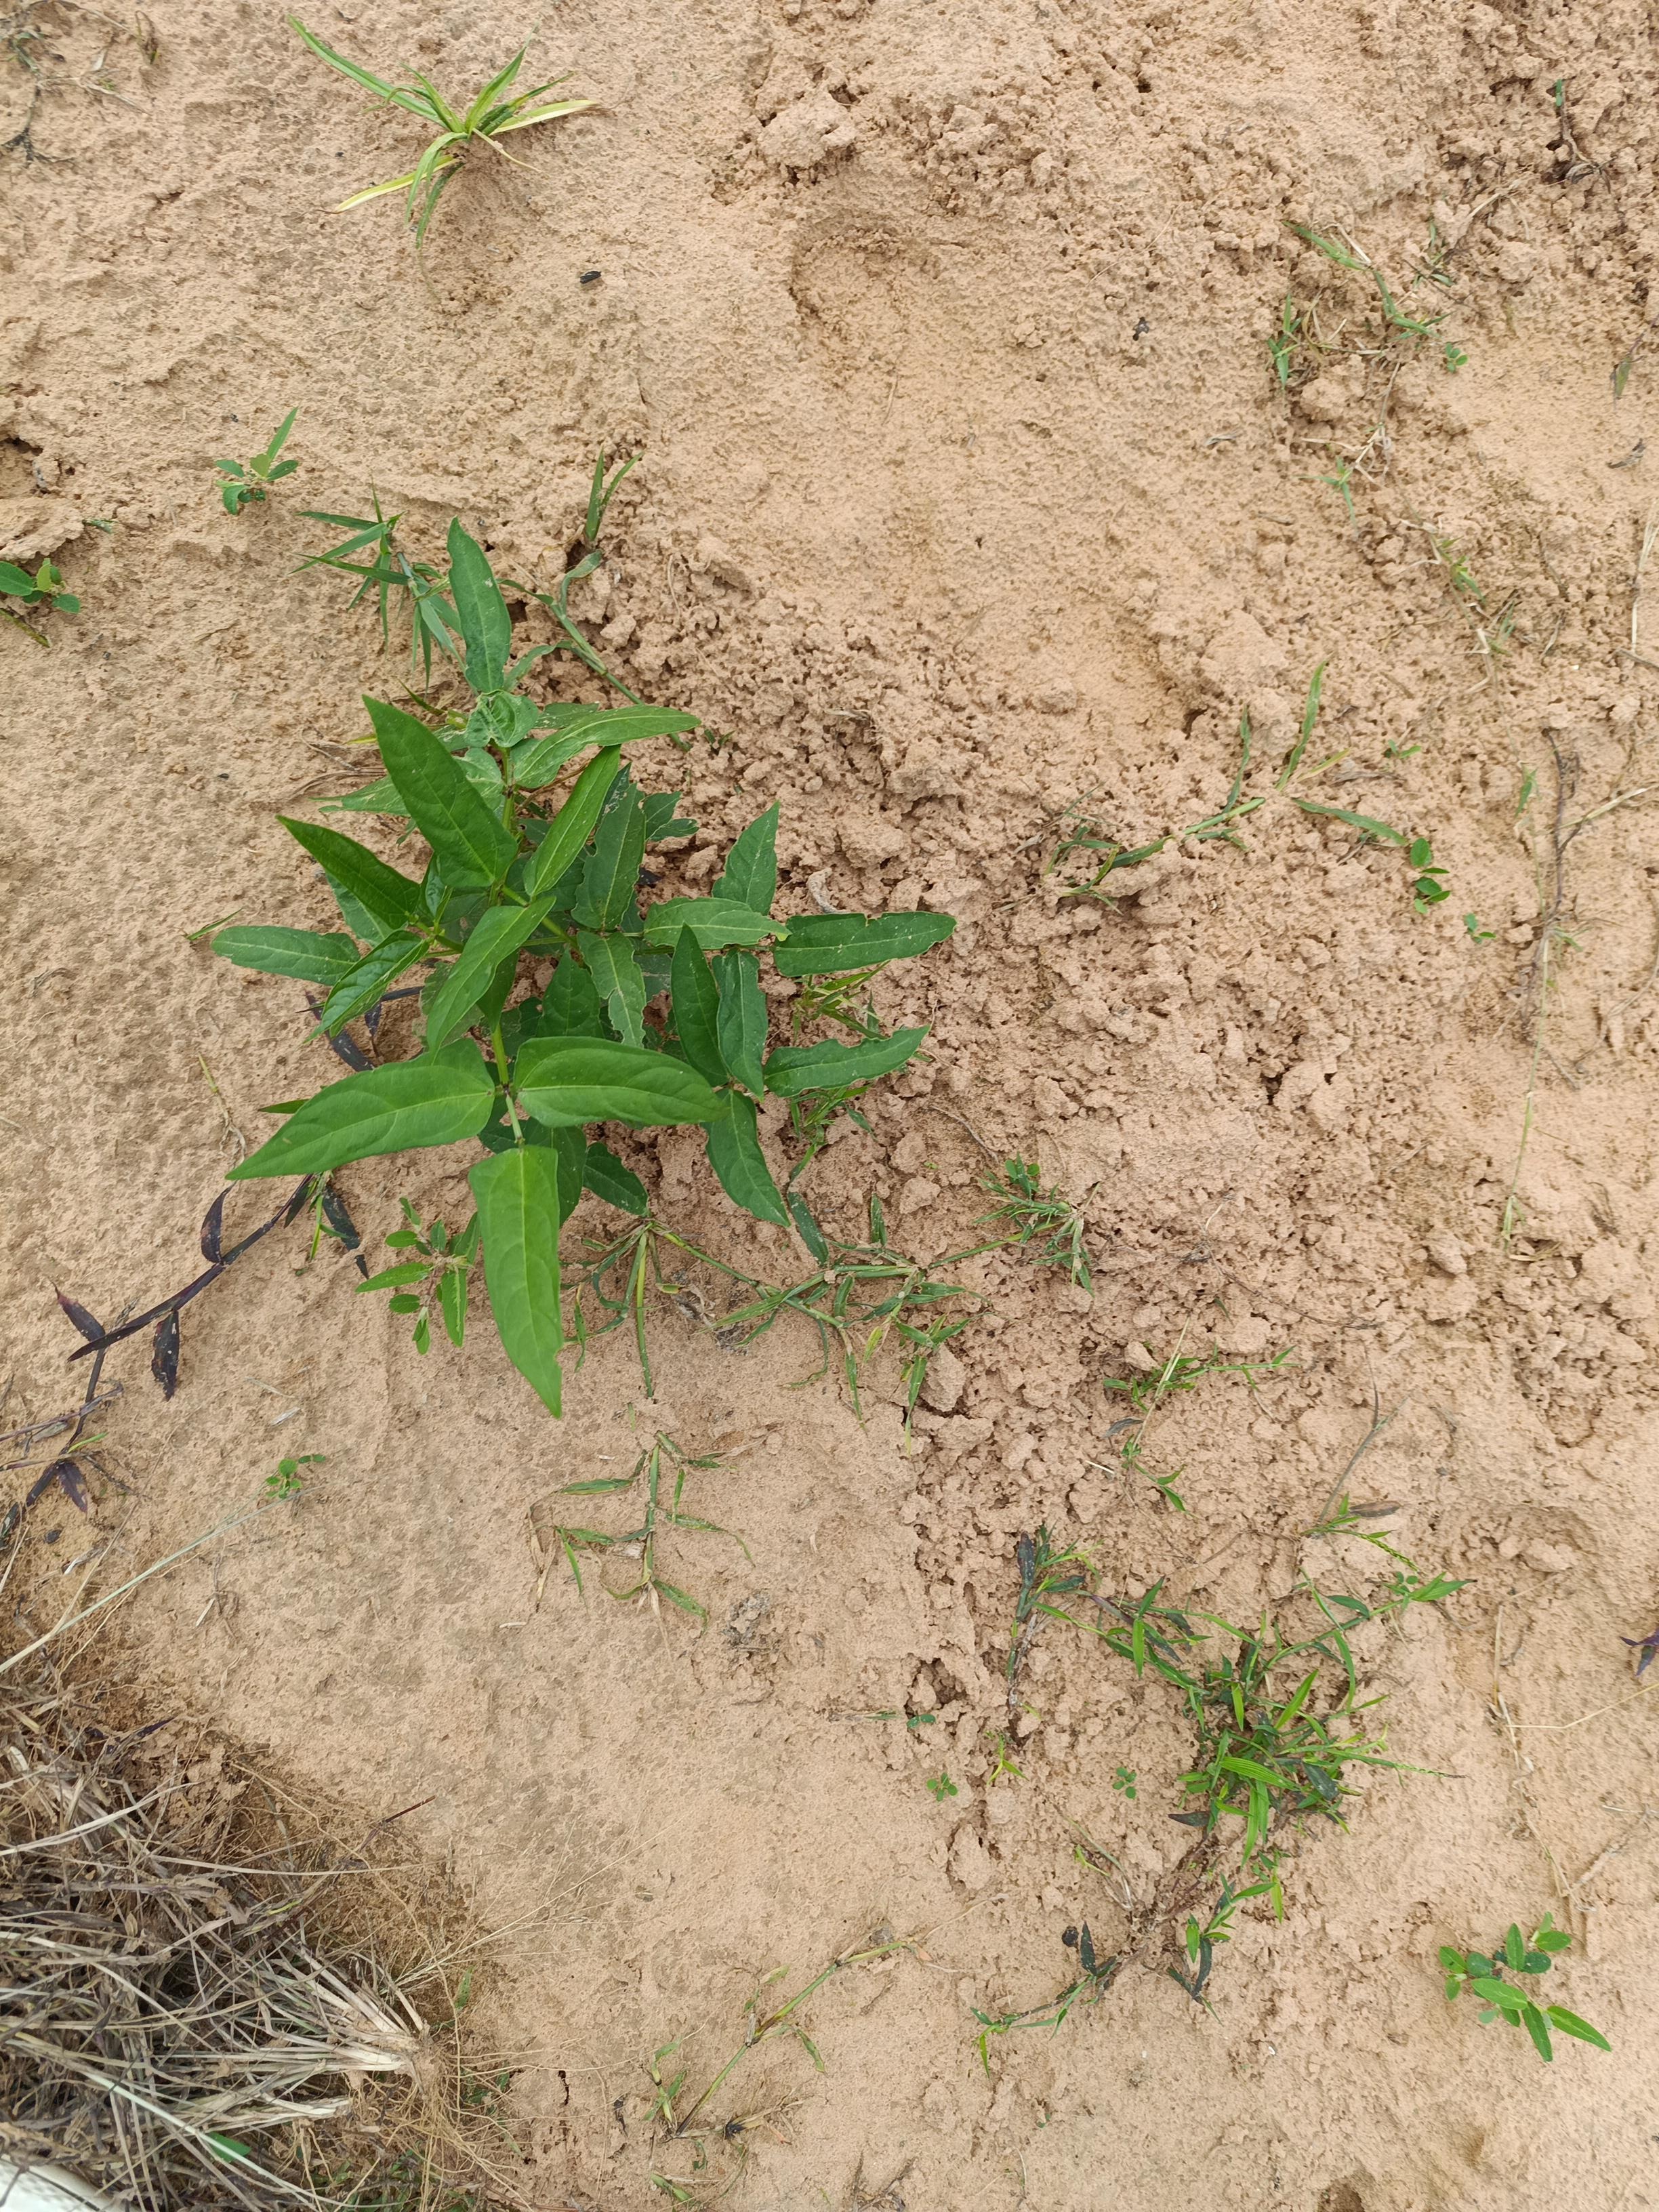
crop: cowpea
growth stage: emergence
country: Nigeria
